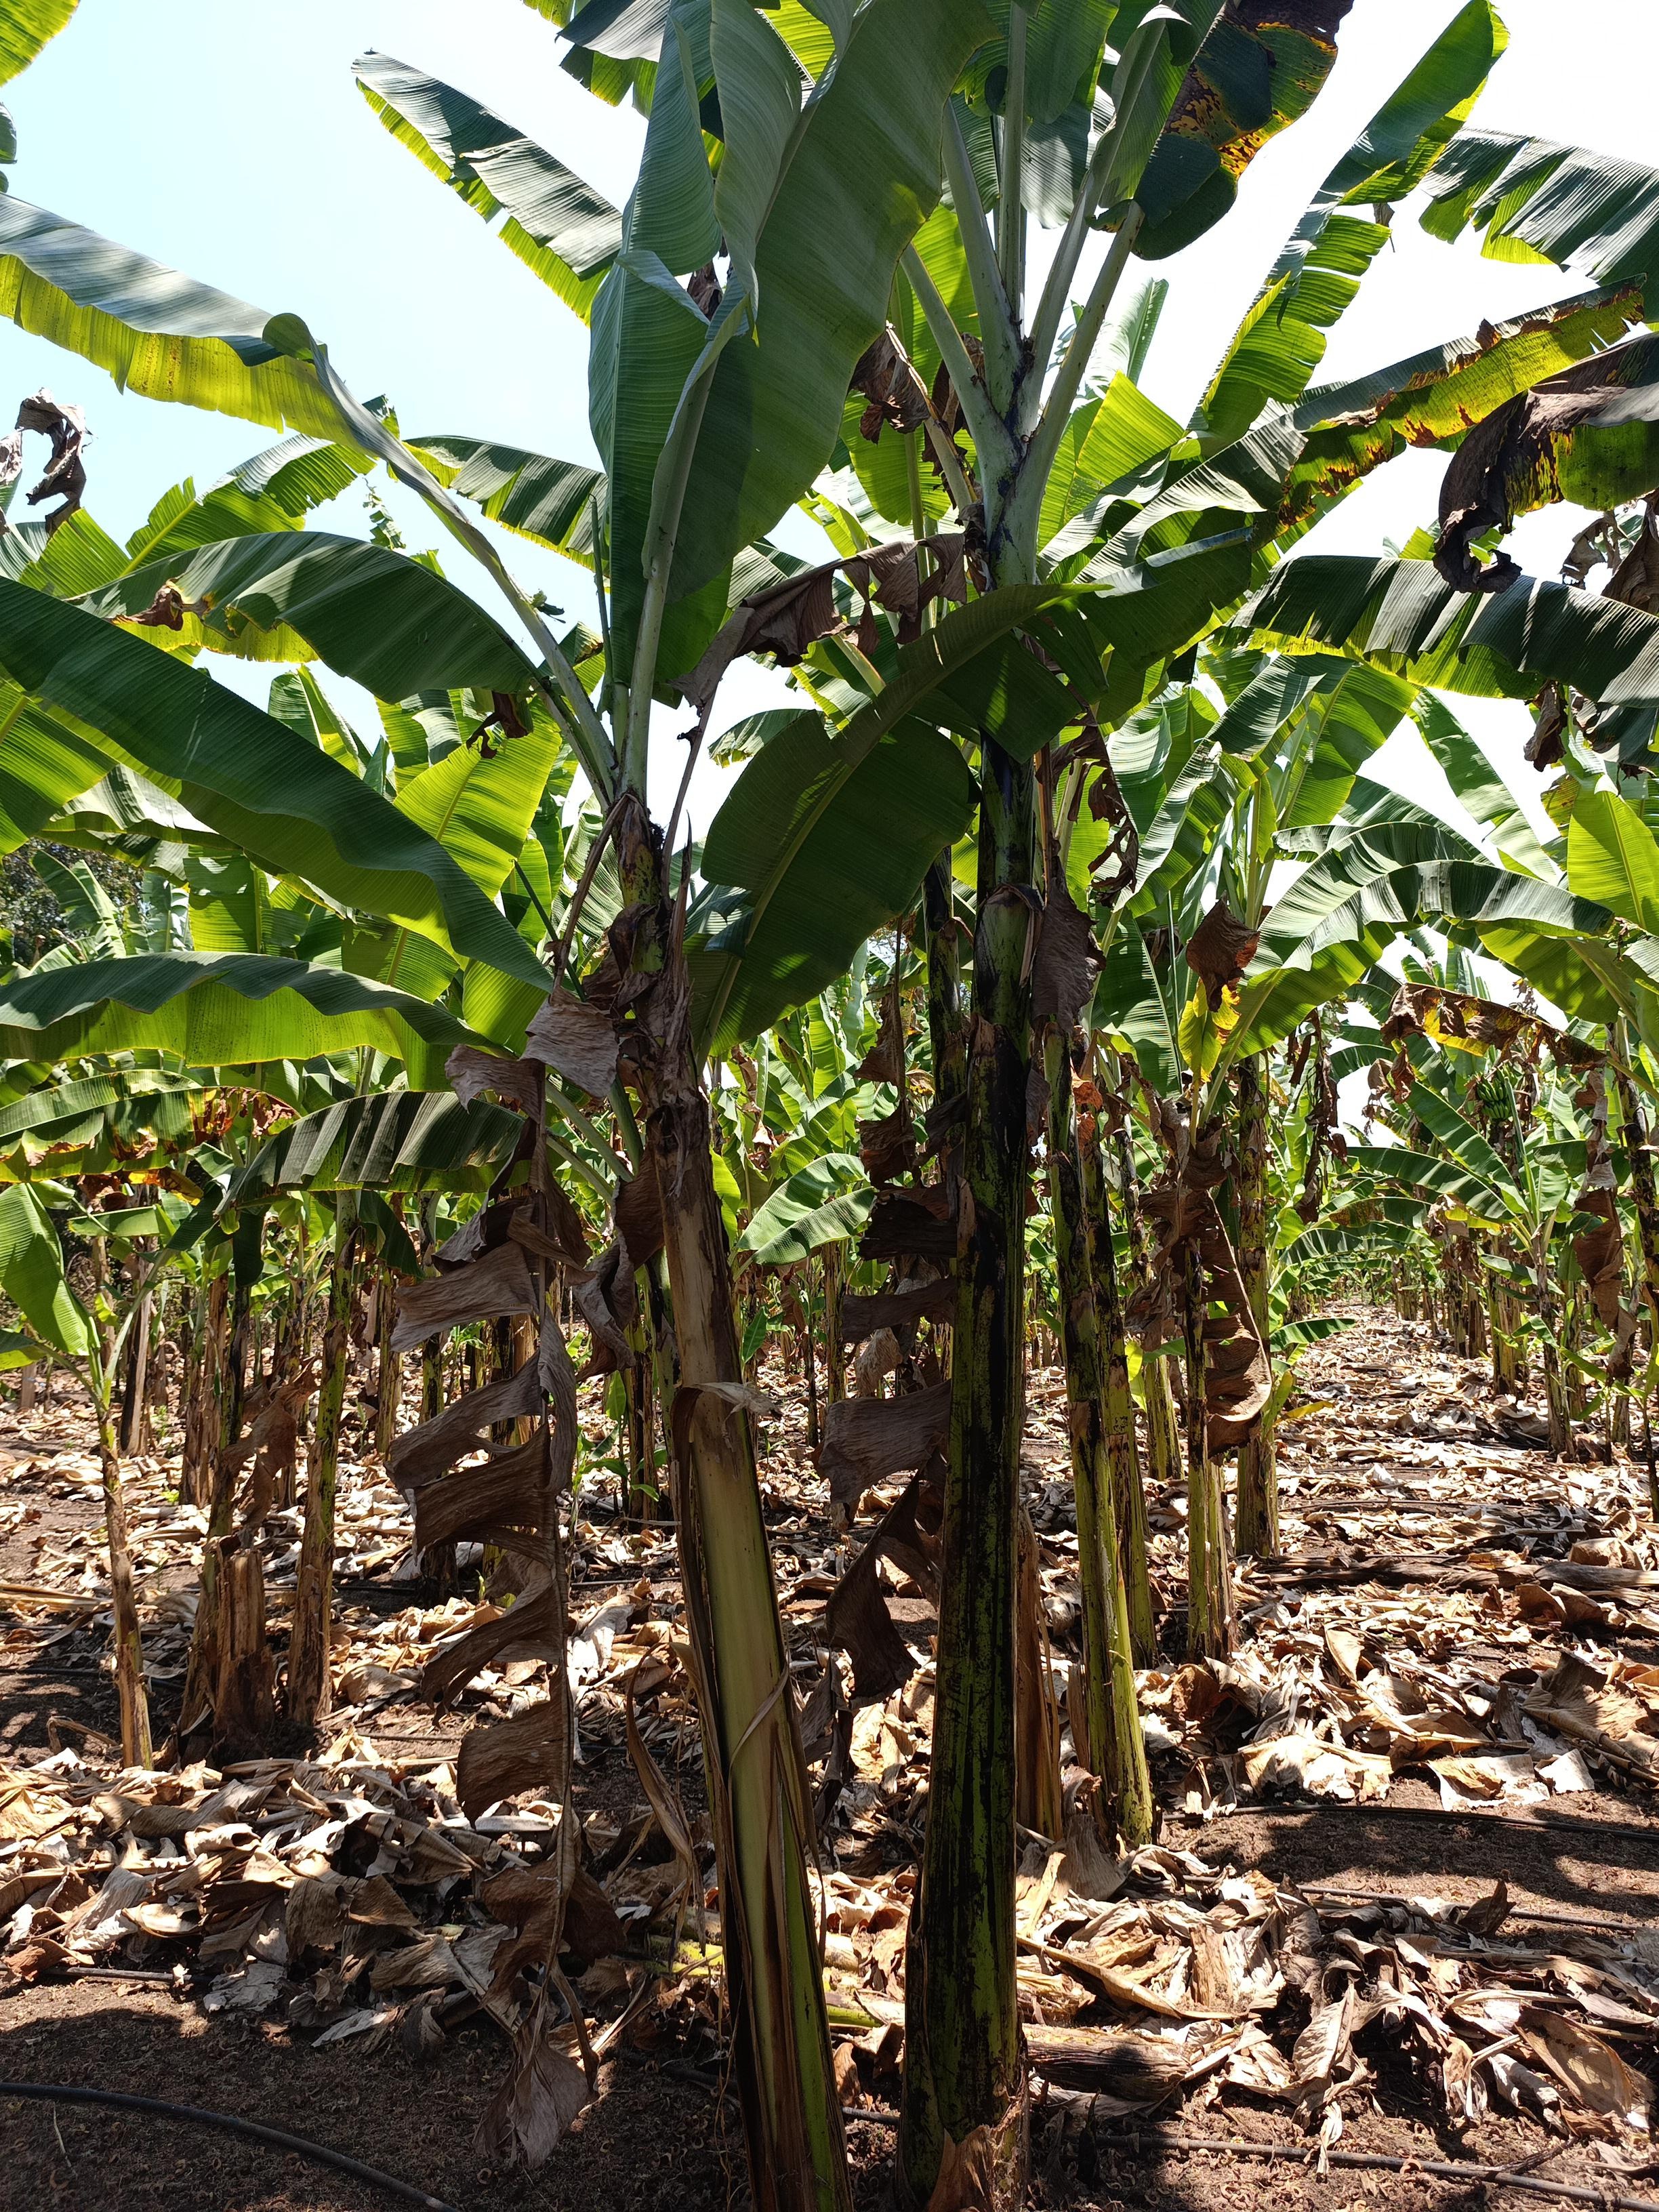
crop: banana
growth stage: vegetative
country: Tanzania
